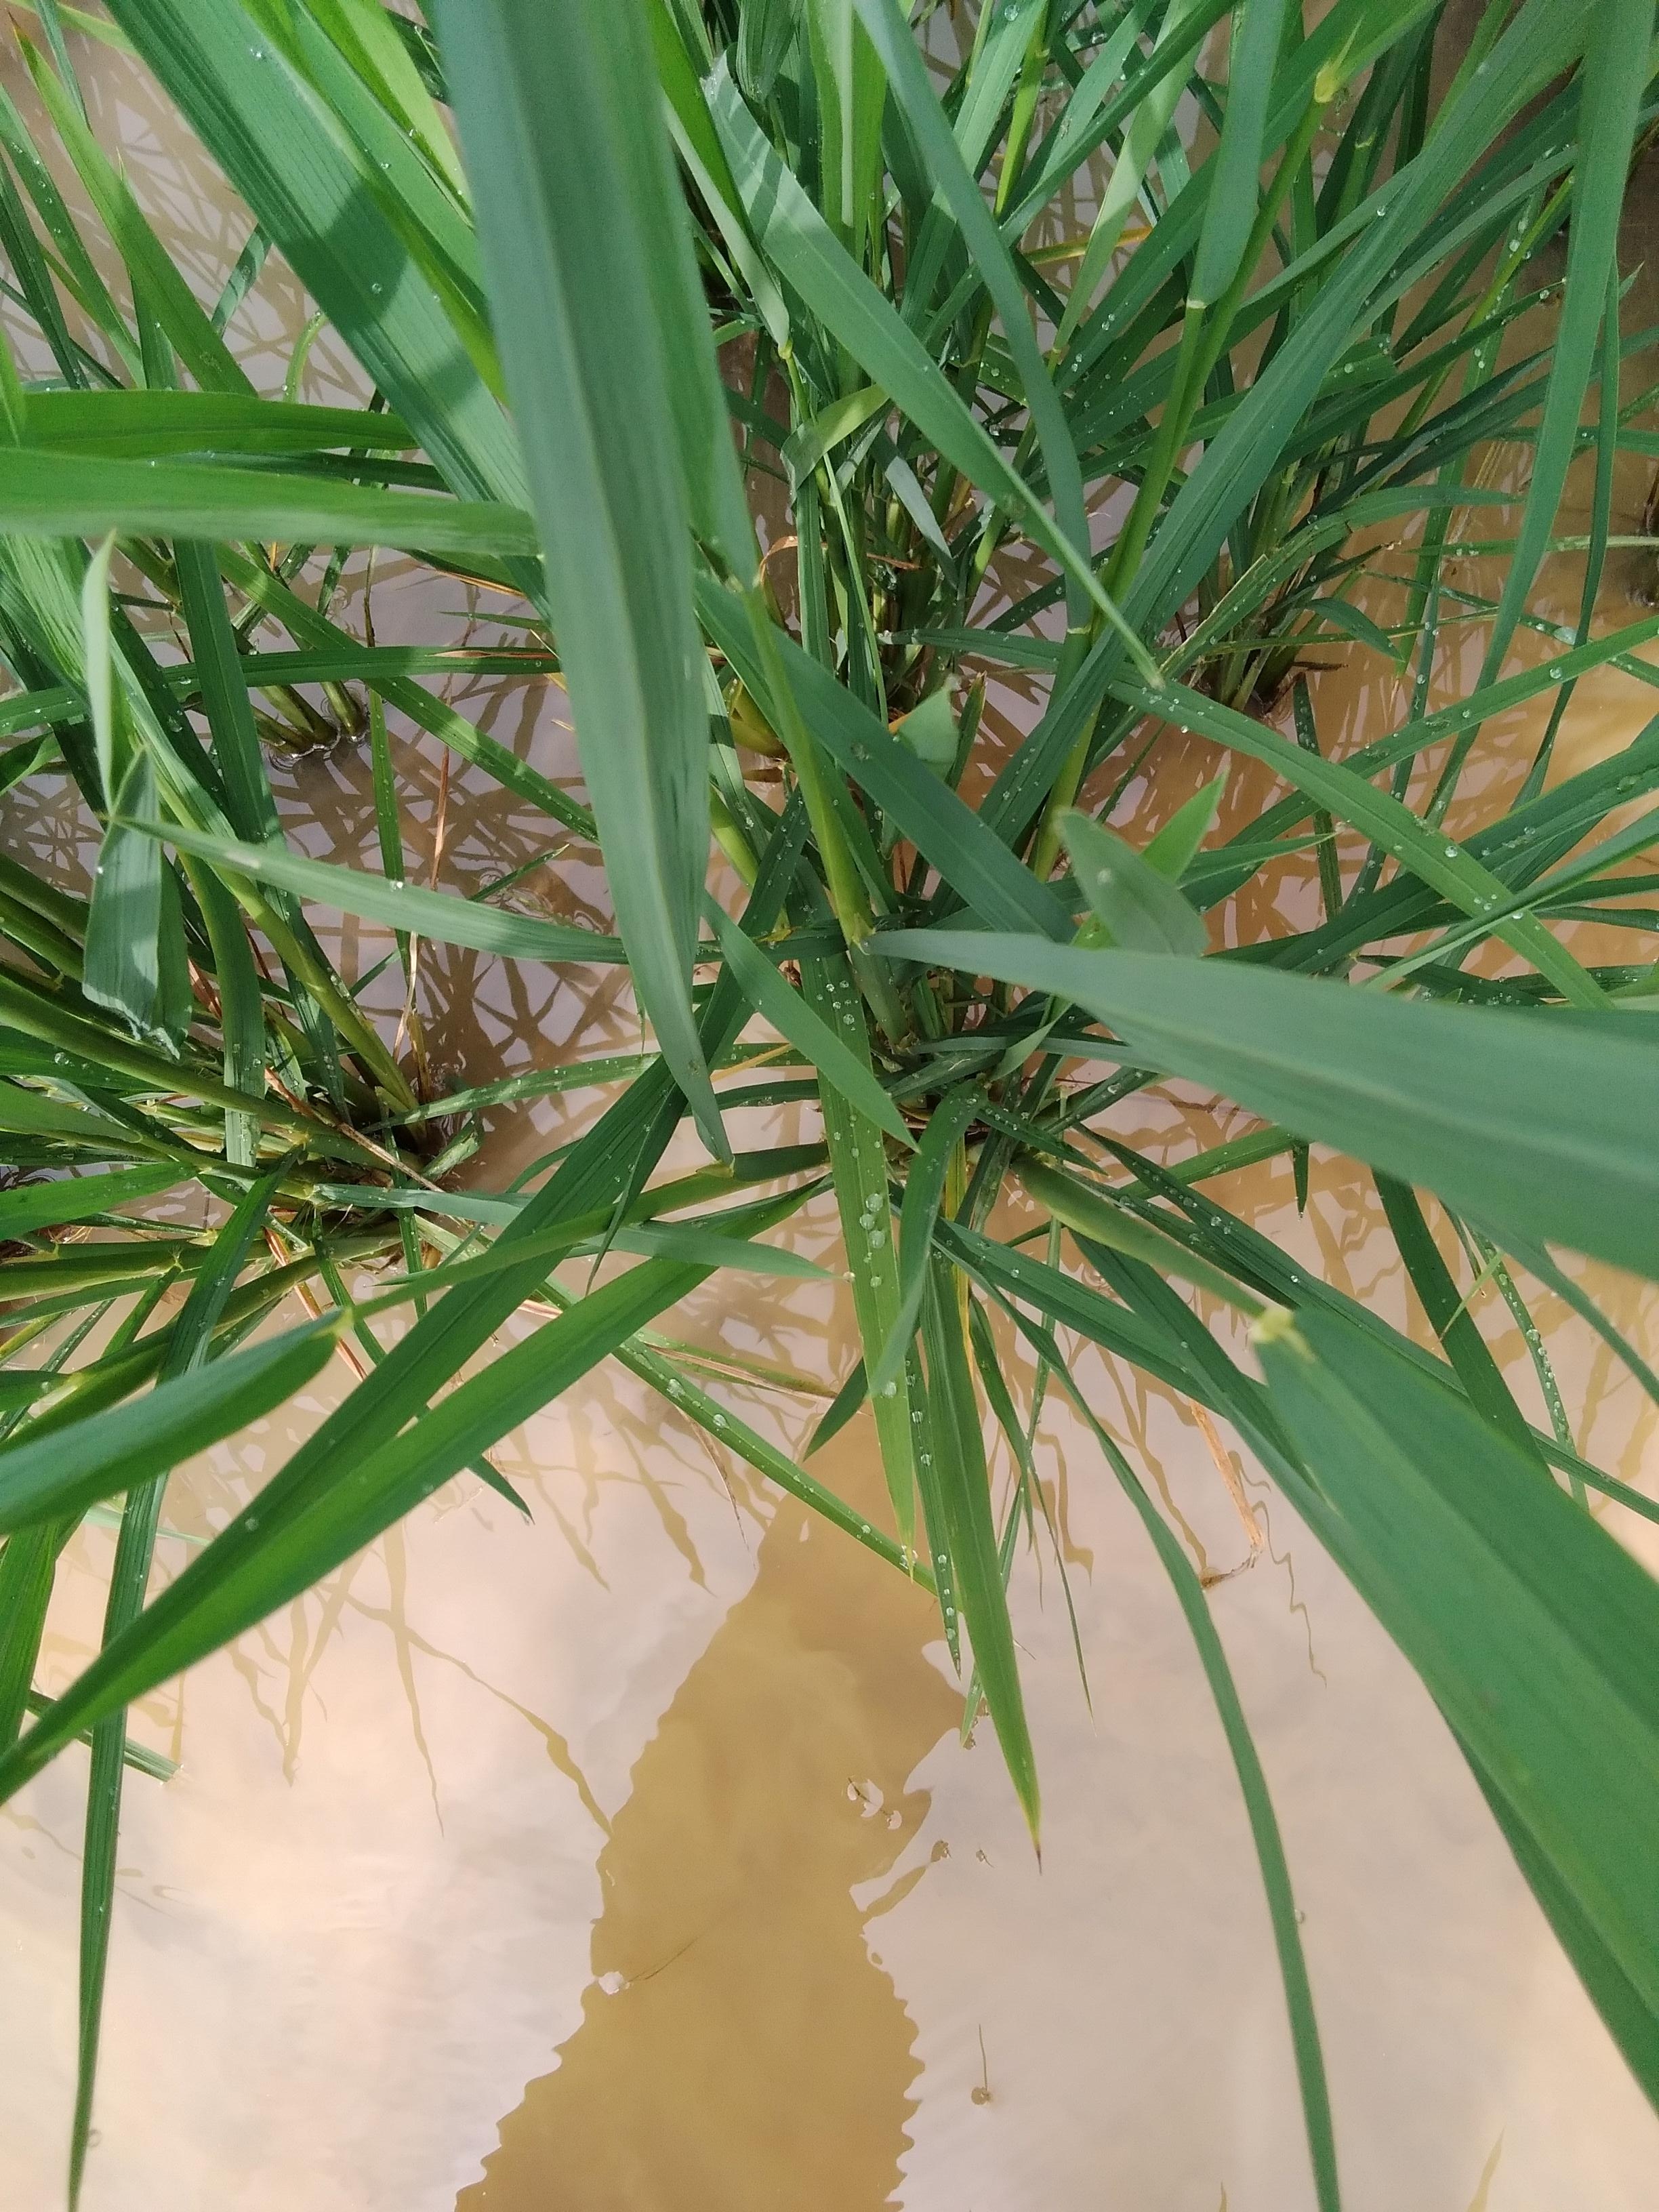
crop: rice
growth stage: booting
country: Nigeria
